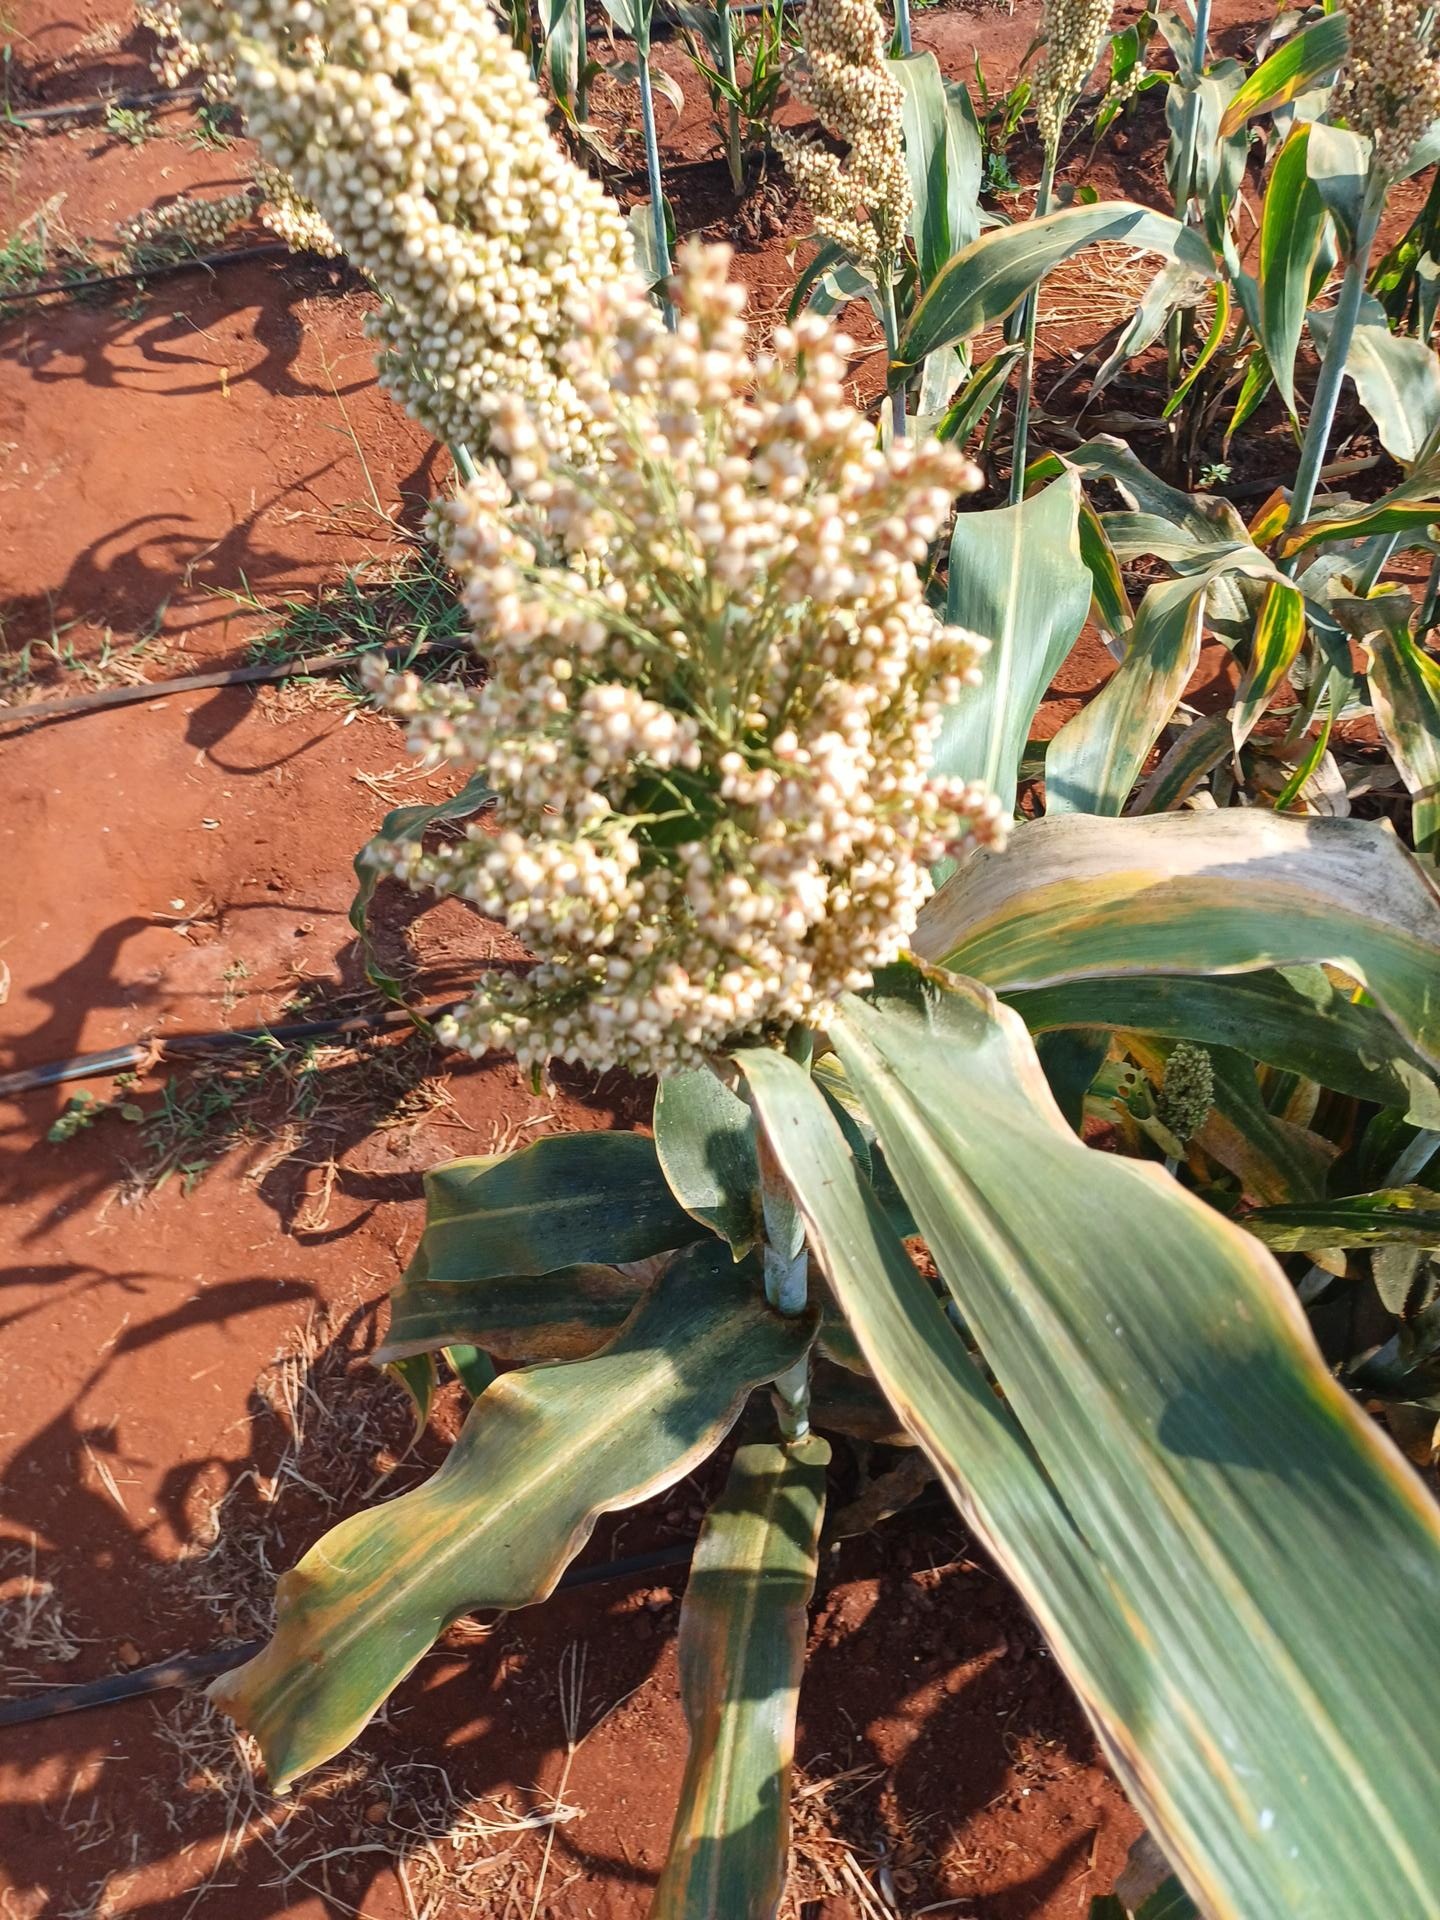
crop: sorghum
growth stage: maturity
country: Kenya
